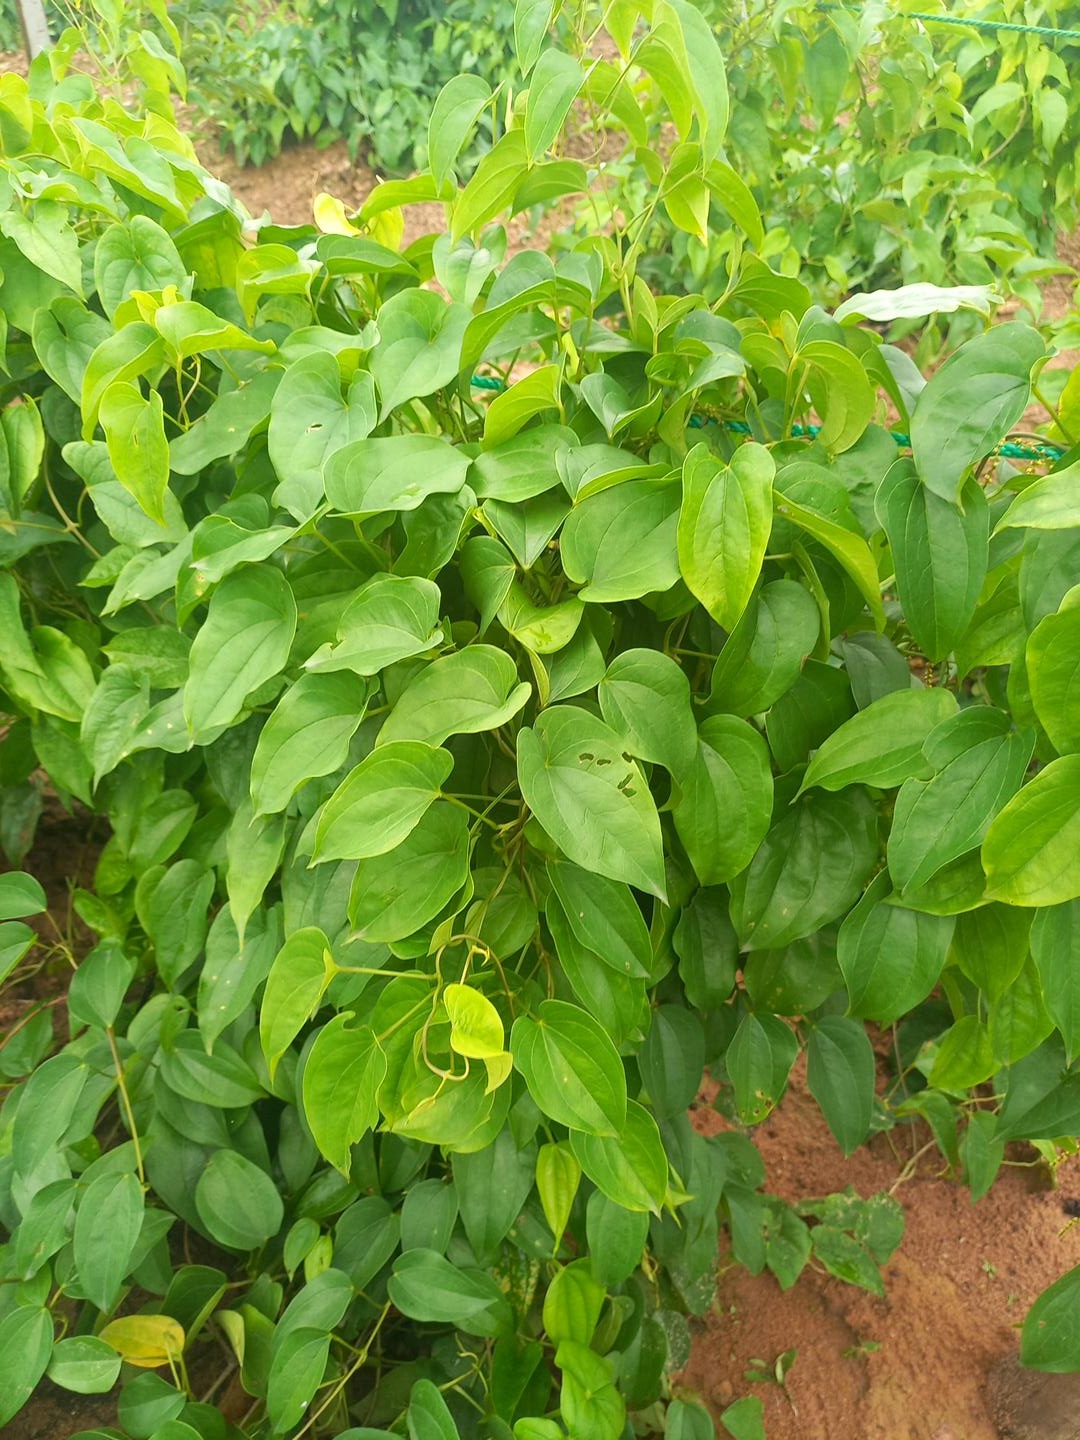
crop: yam
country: Nigeria
